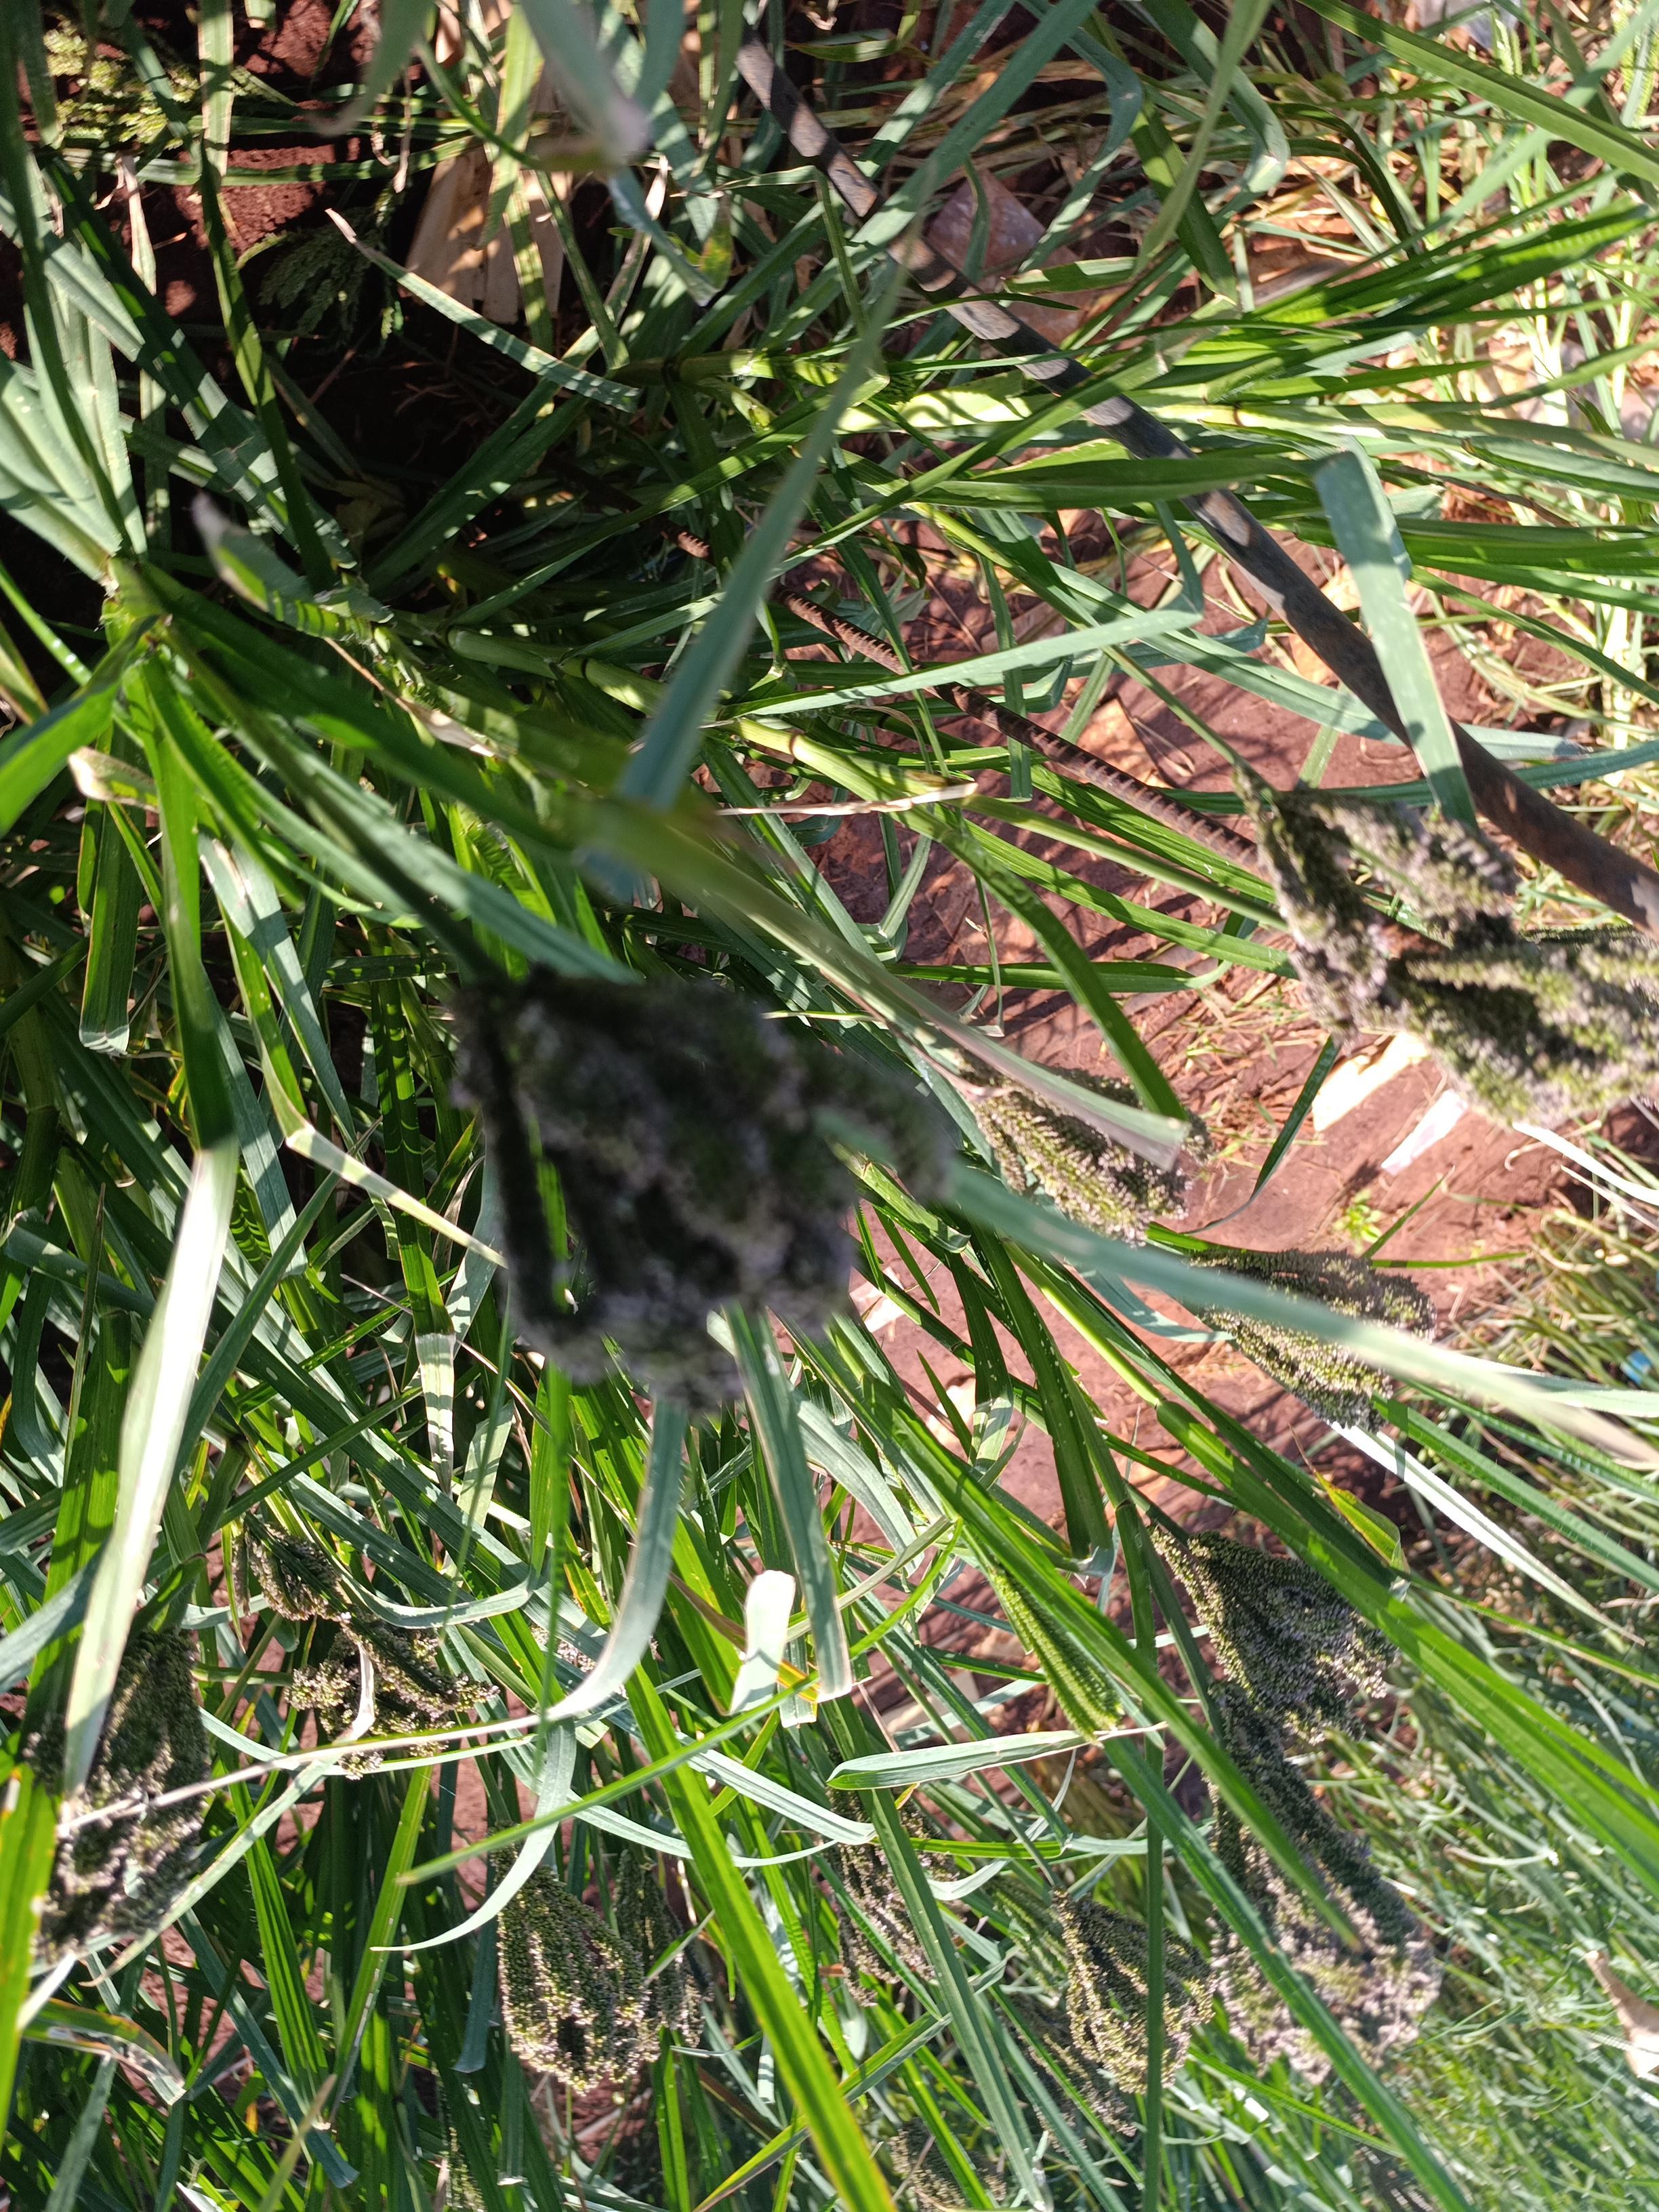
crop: finger millet
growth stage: filling grain
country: Kenya
